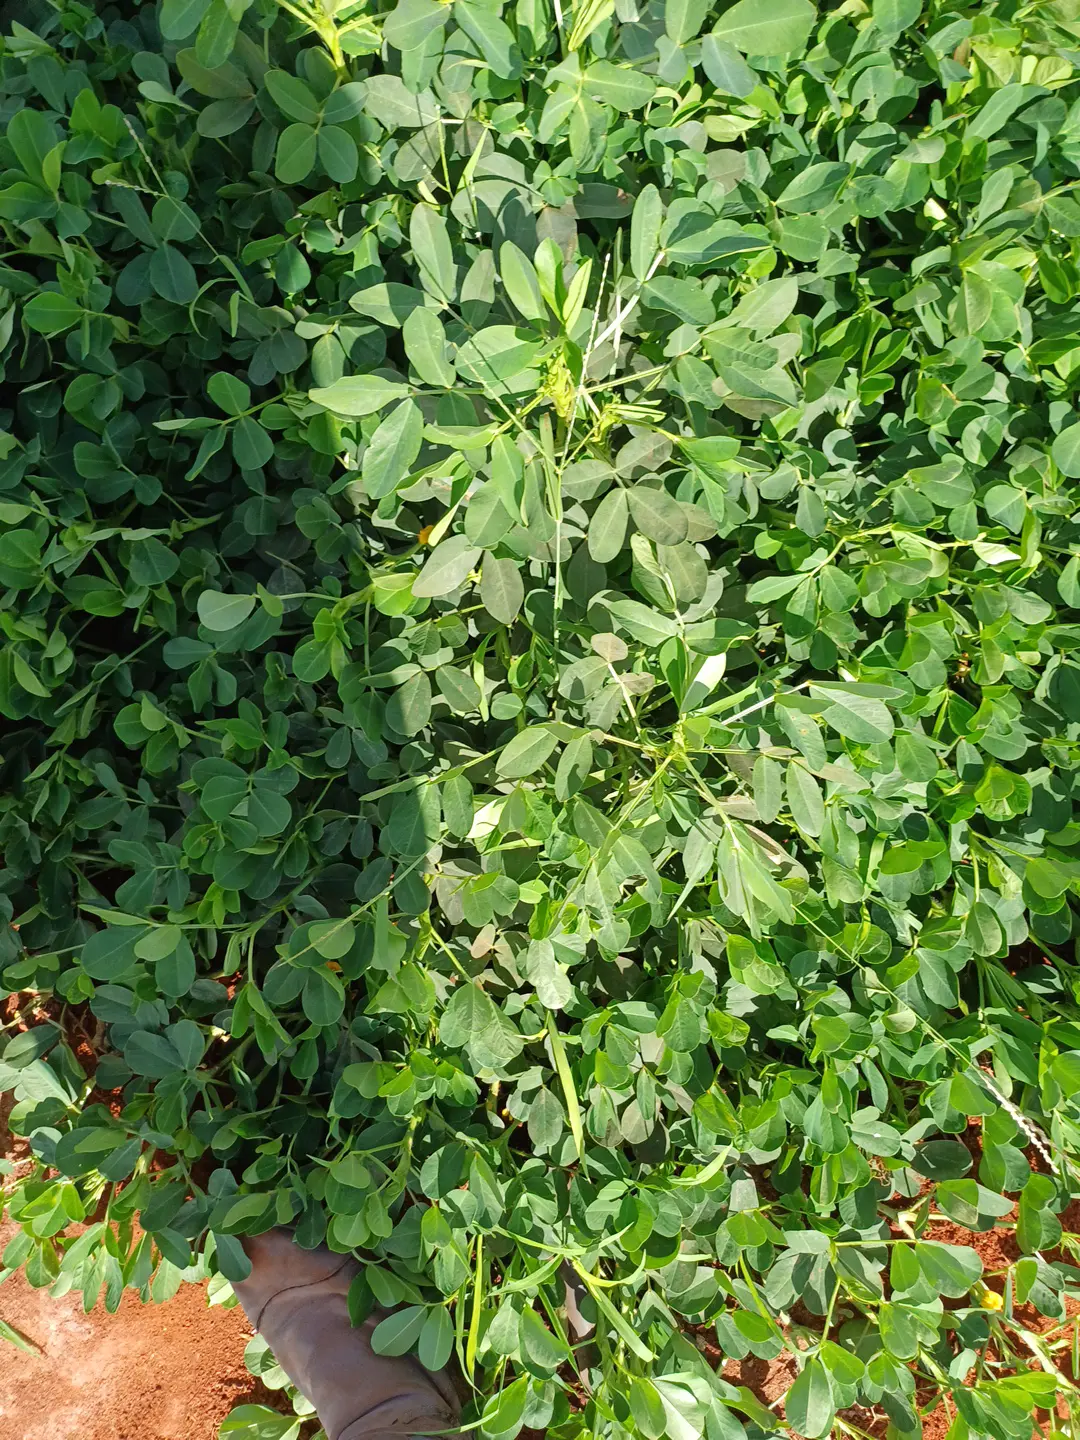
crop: groundnut
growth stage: pegging
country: Kenya
